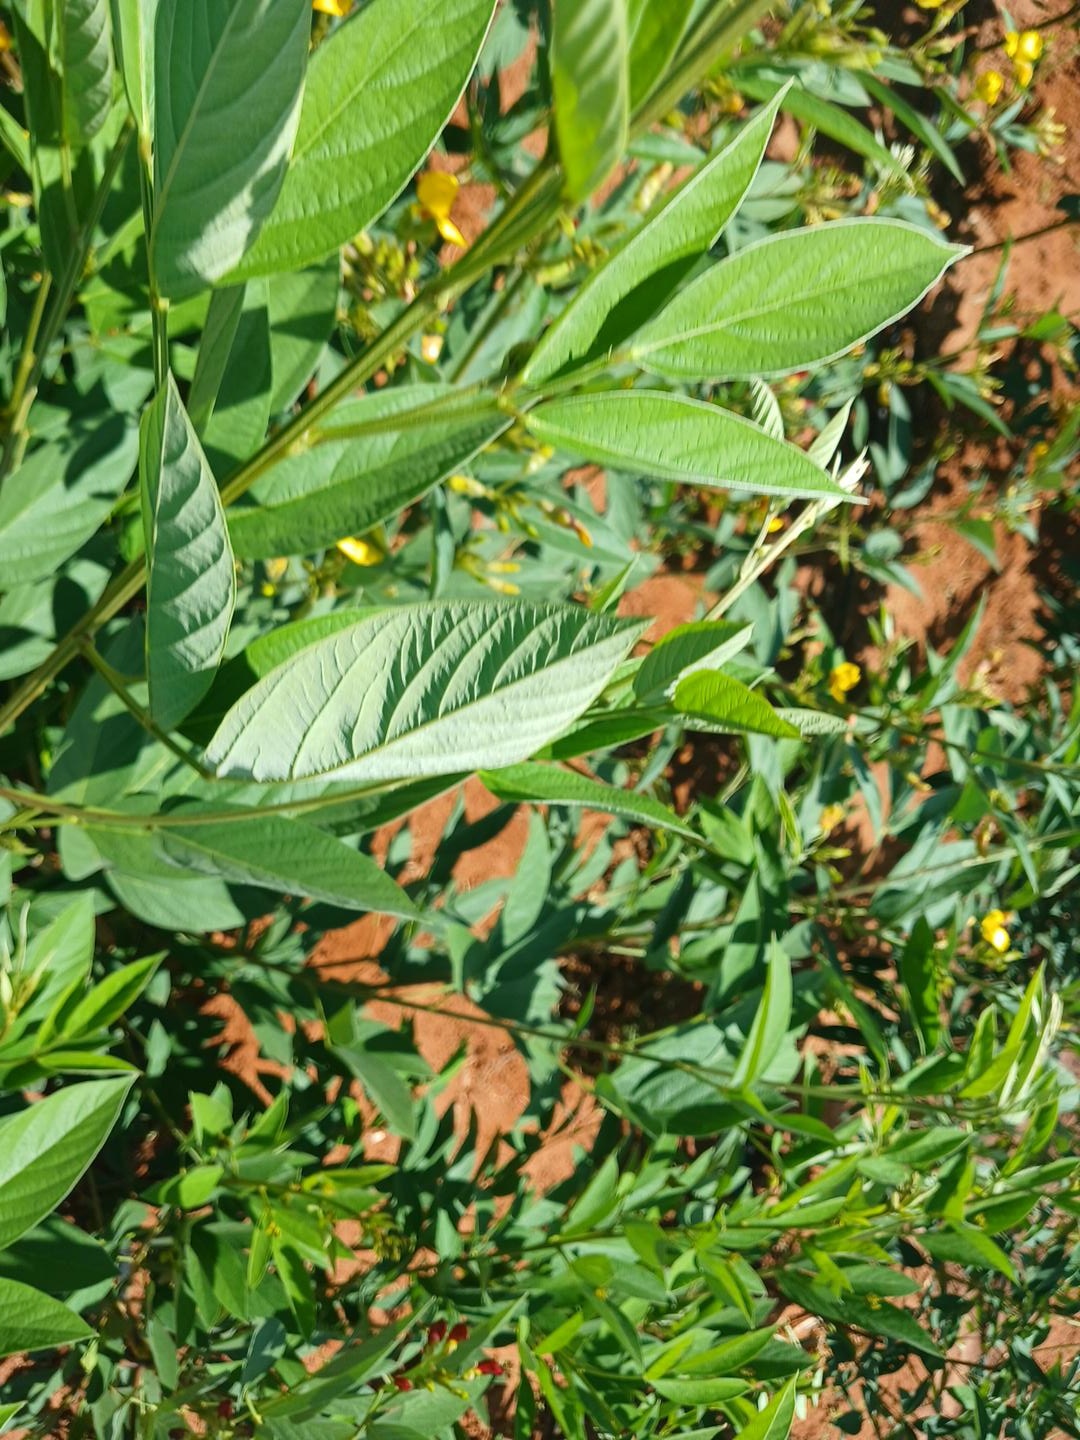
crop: pigeonpea
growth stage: flowering
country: Kenya
